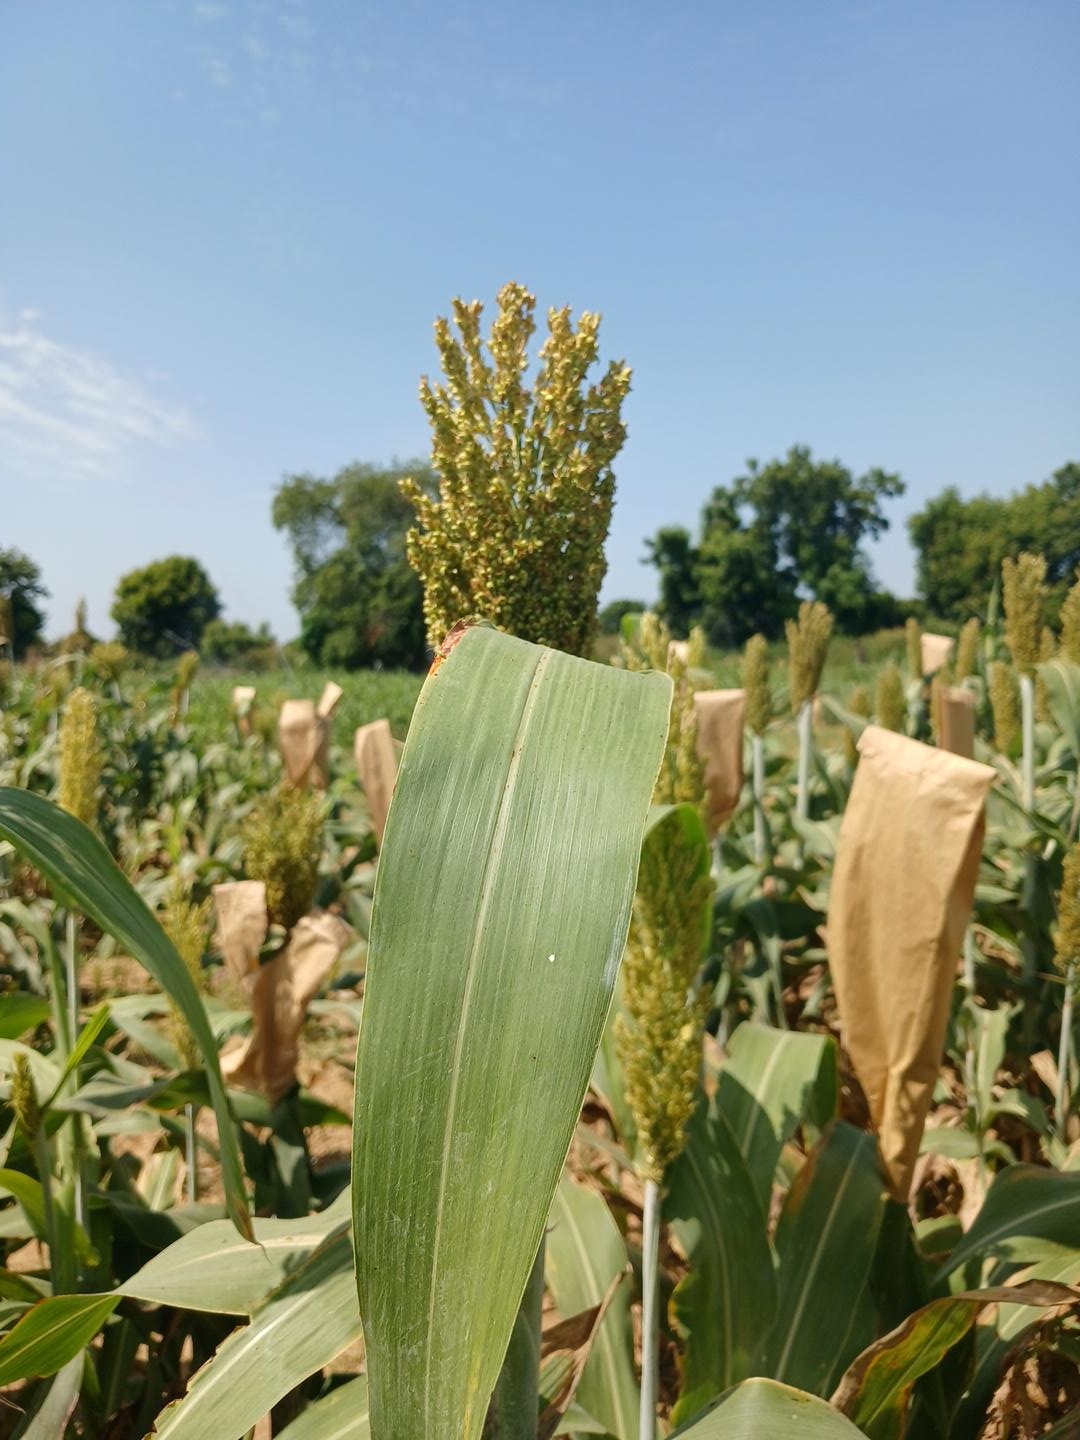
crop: sorghum
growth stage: filling grain
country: Senegal
